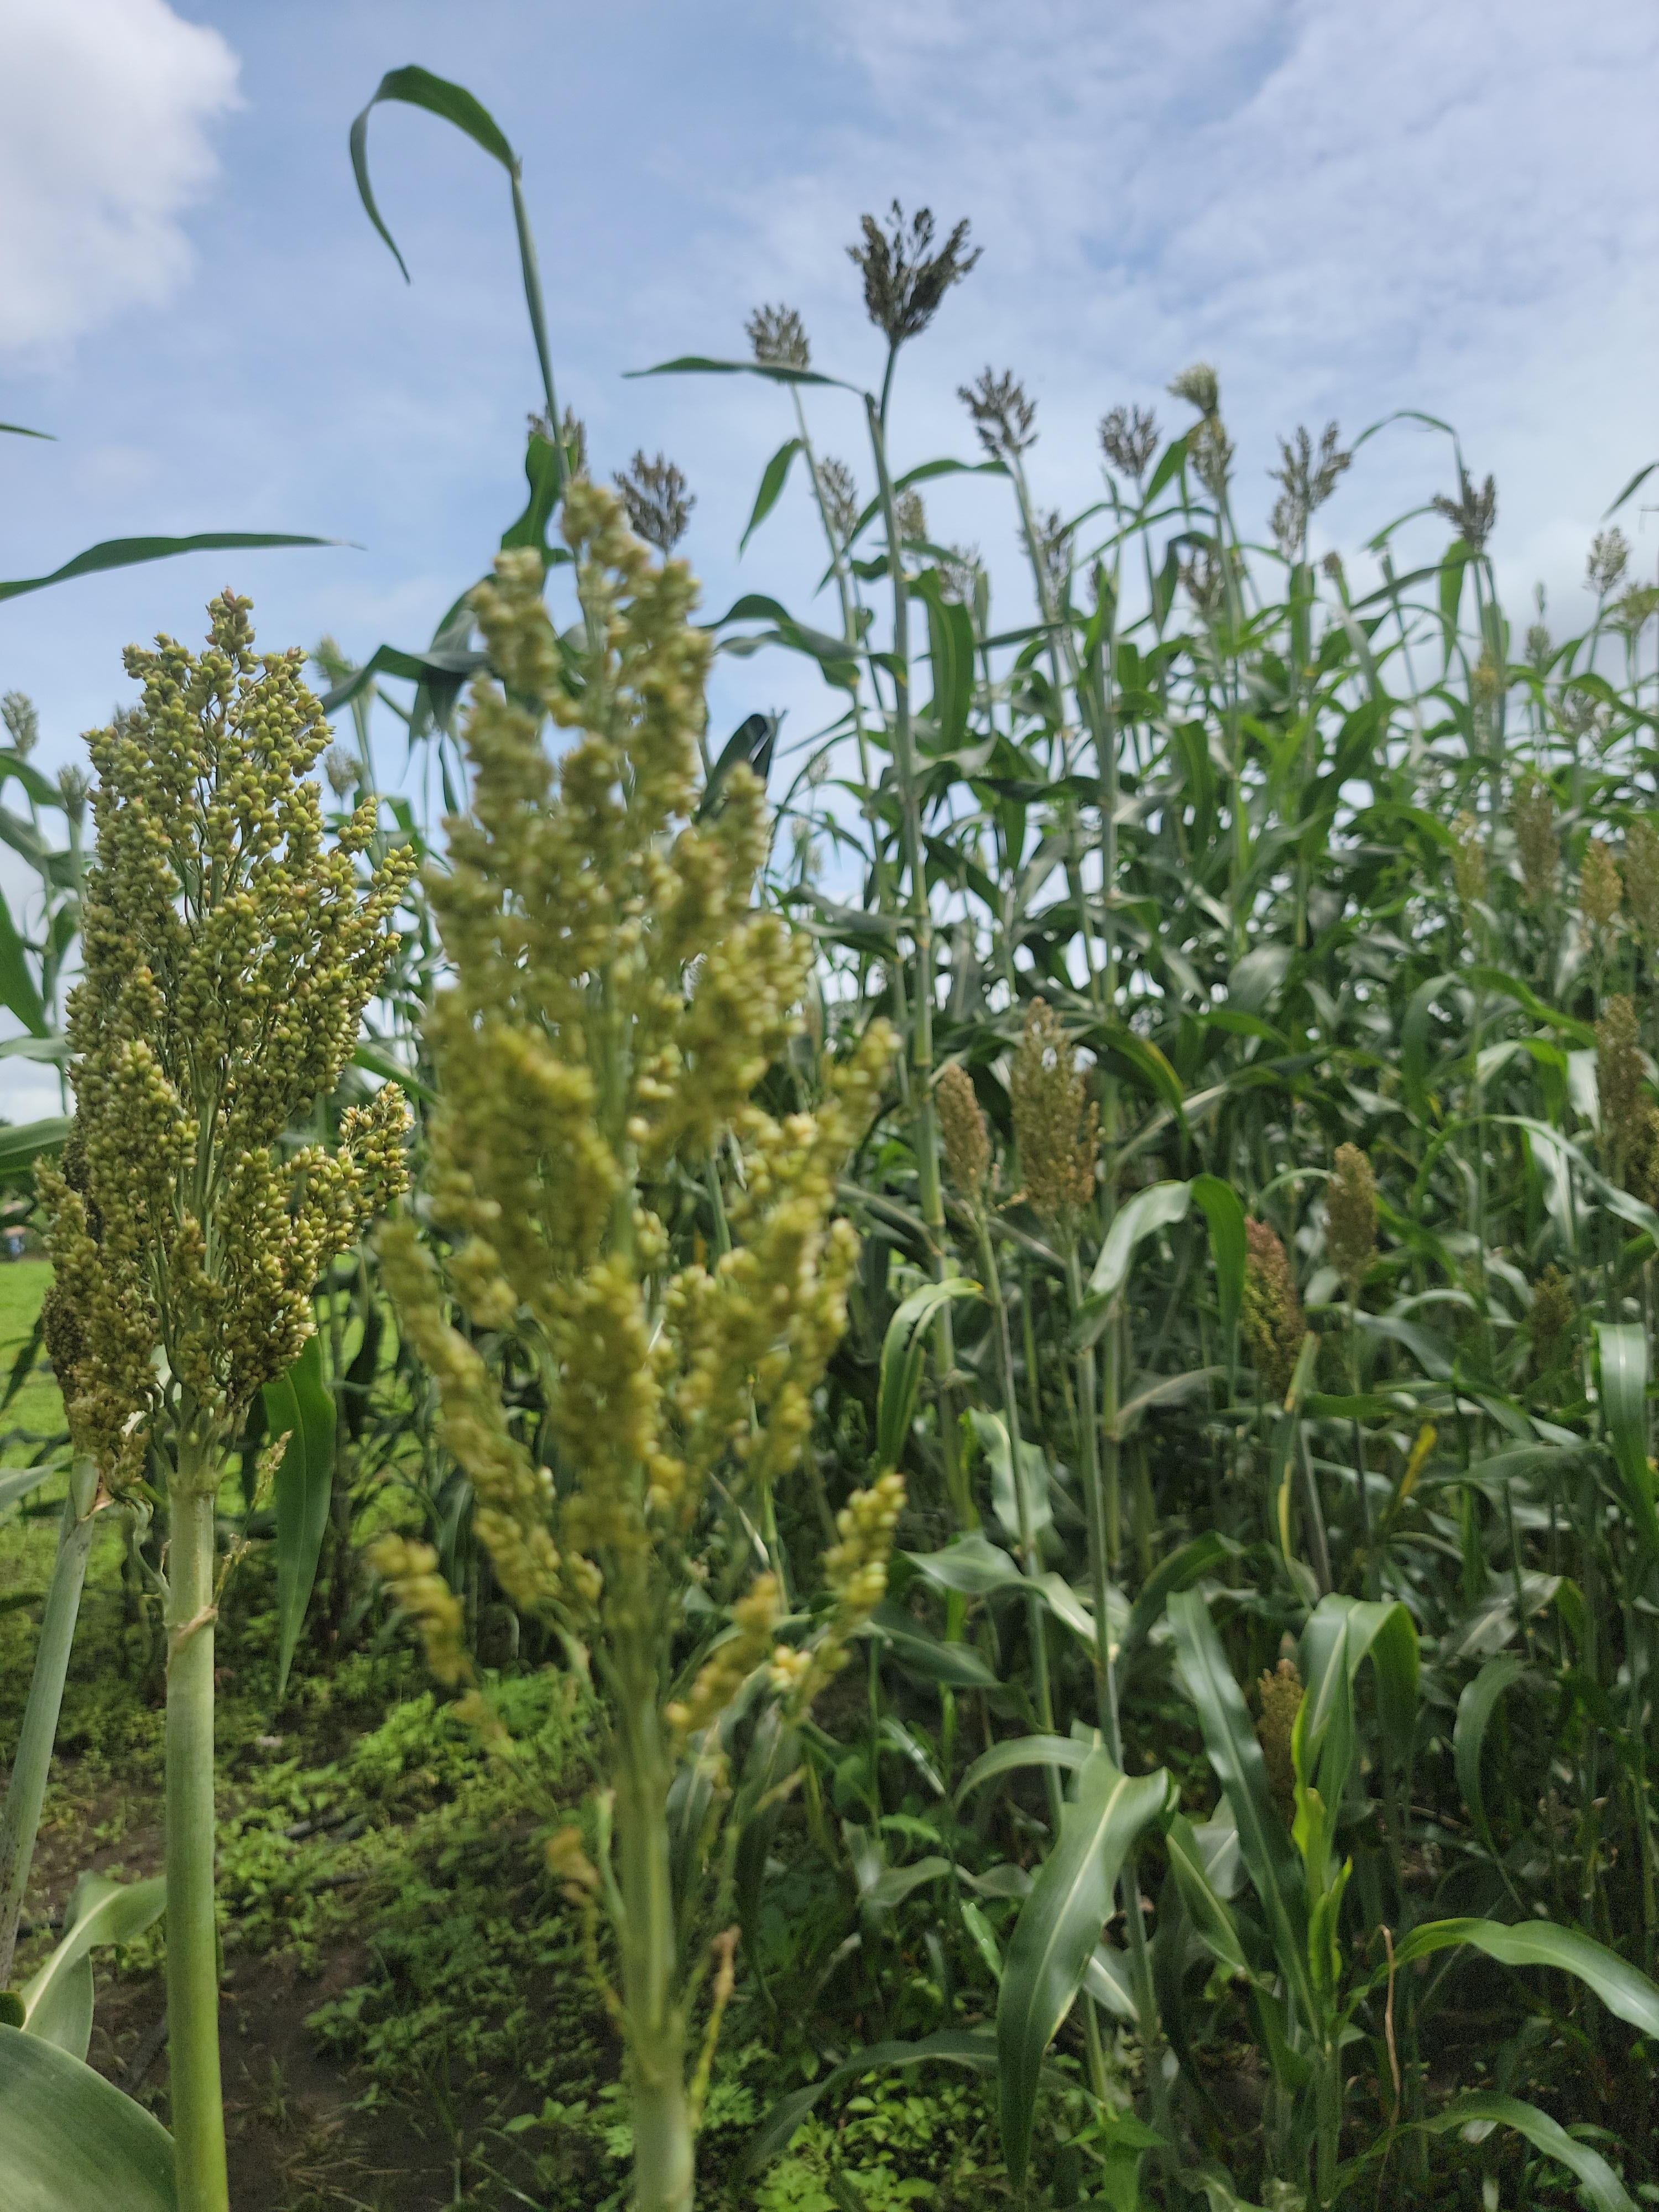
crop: sorghum
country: Tanzania
